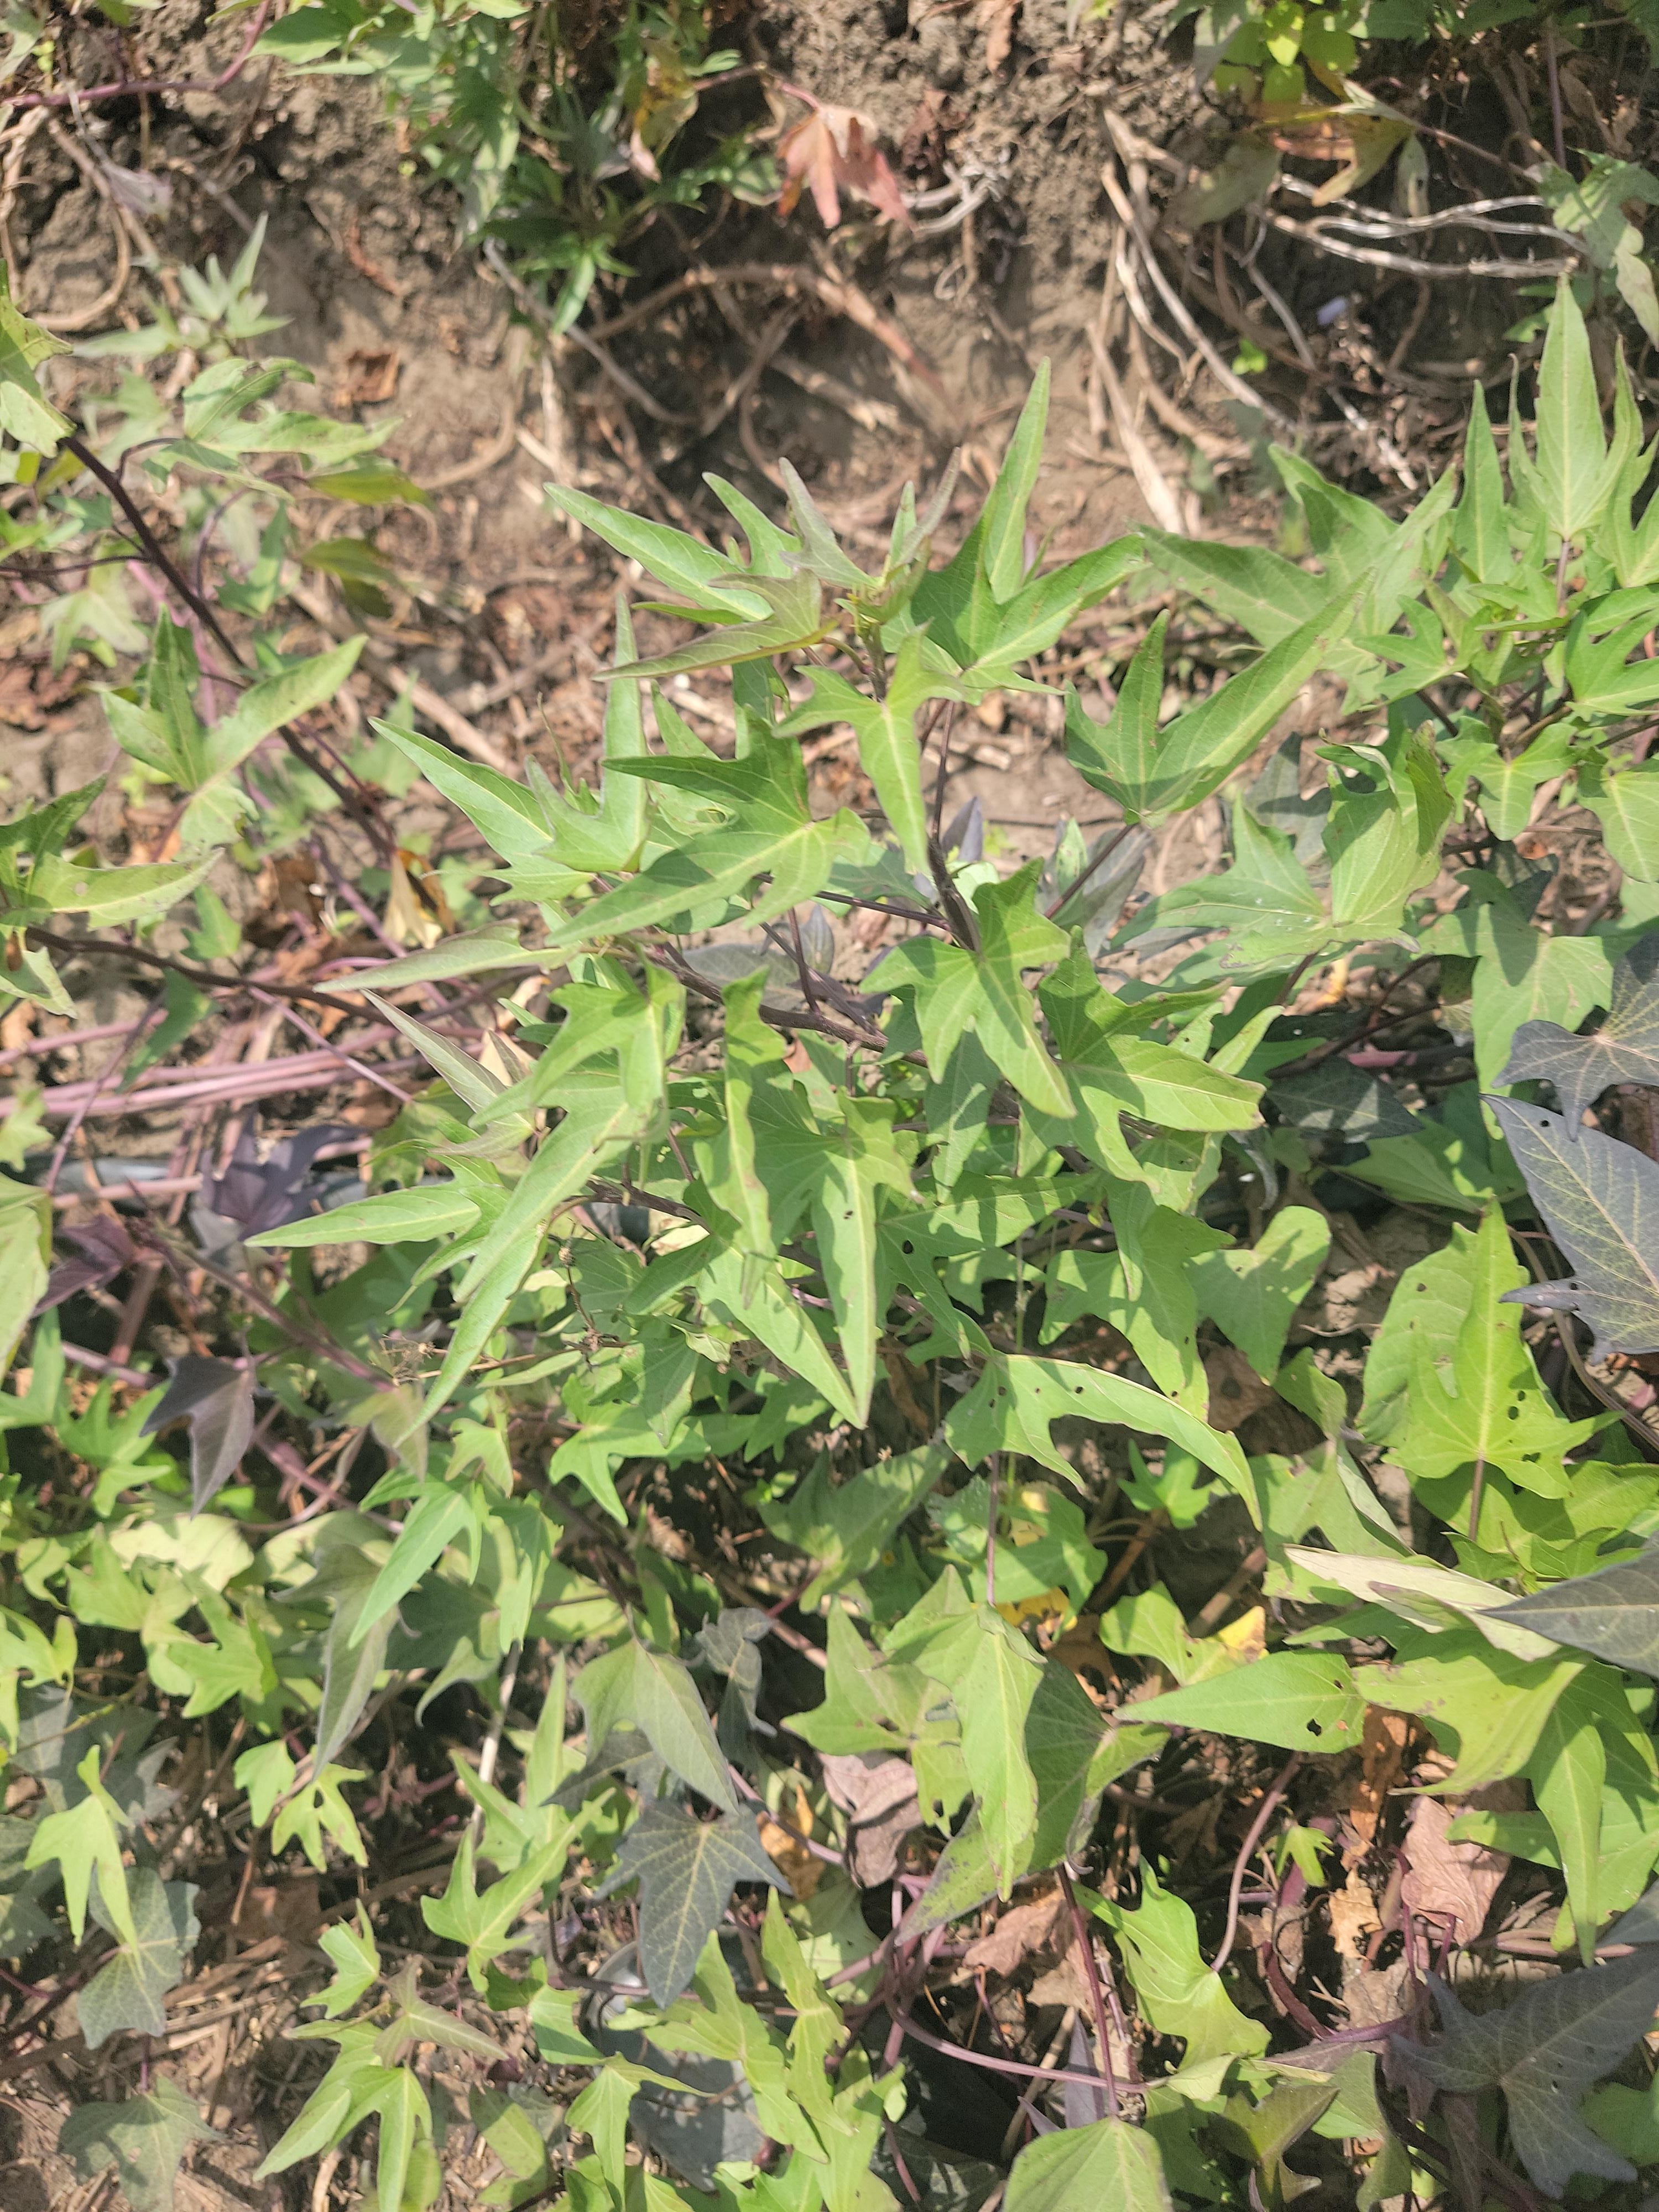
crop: sweet potato
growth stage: flowering
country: Tanzania
